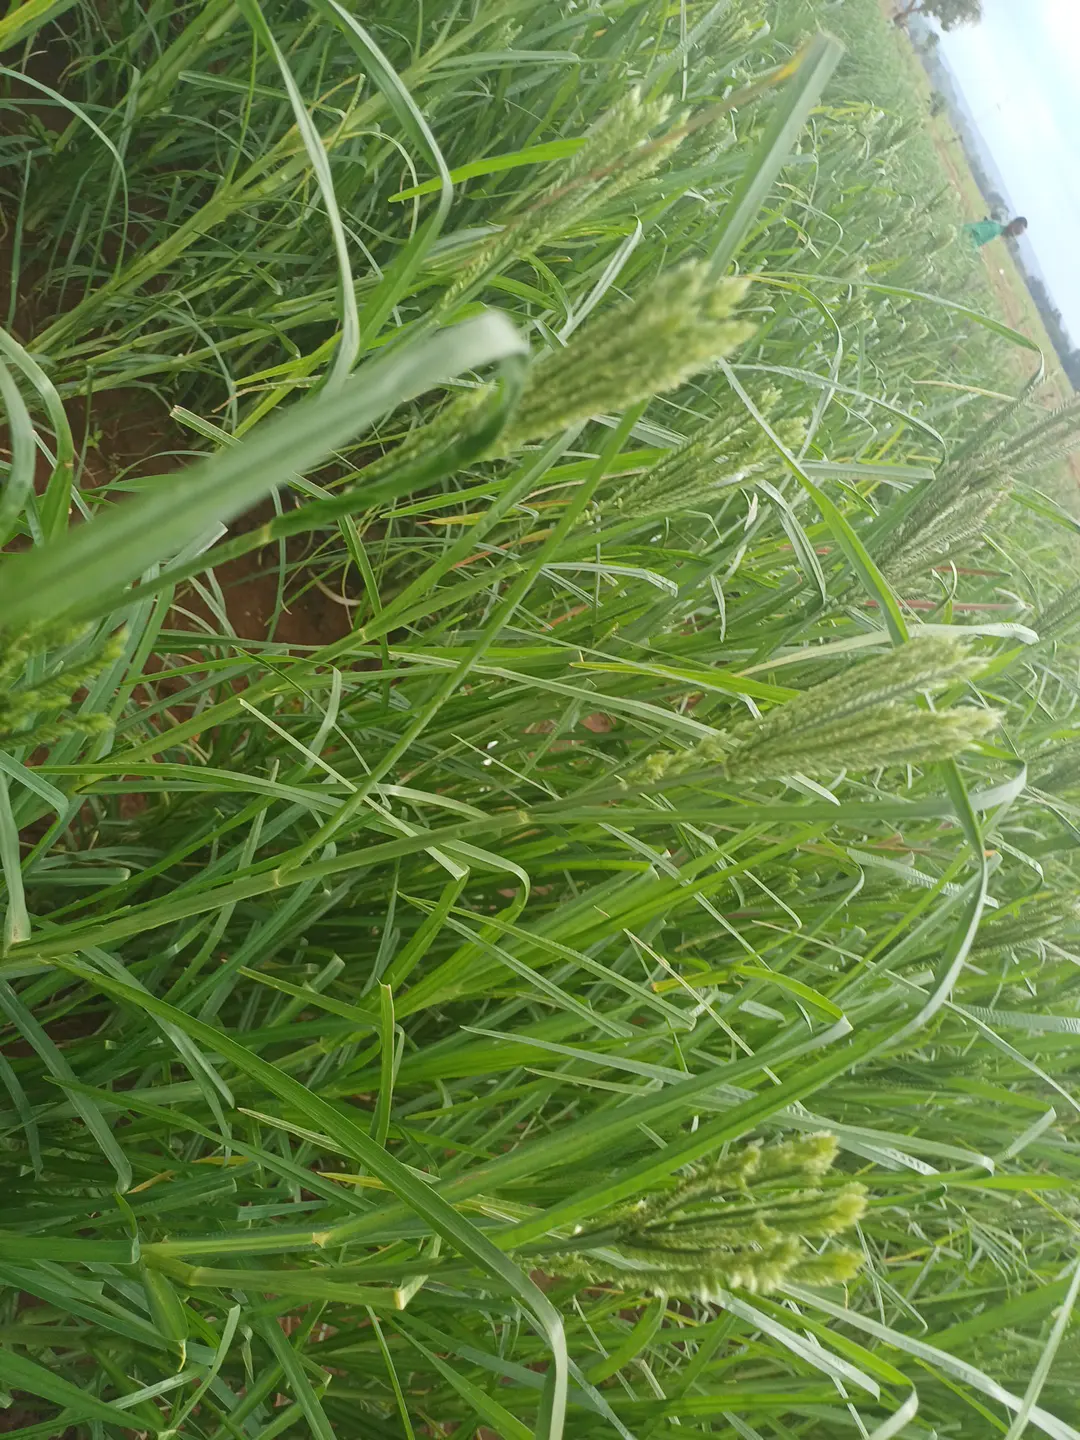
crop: finger millet
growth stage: flowering
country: Kenya
